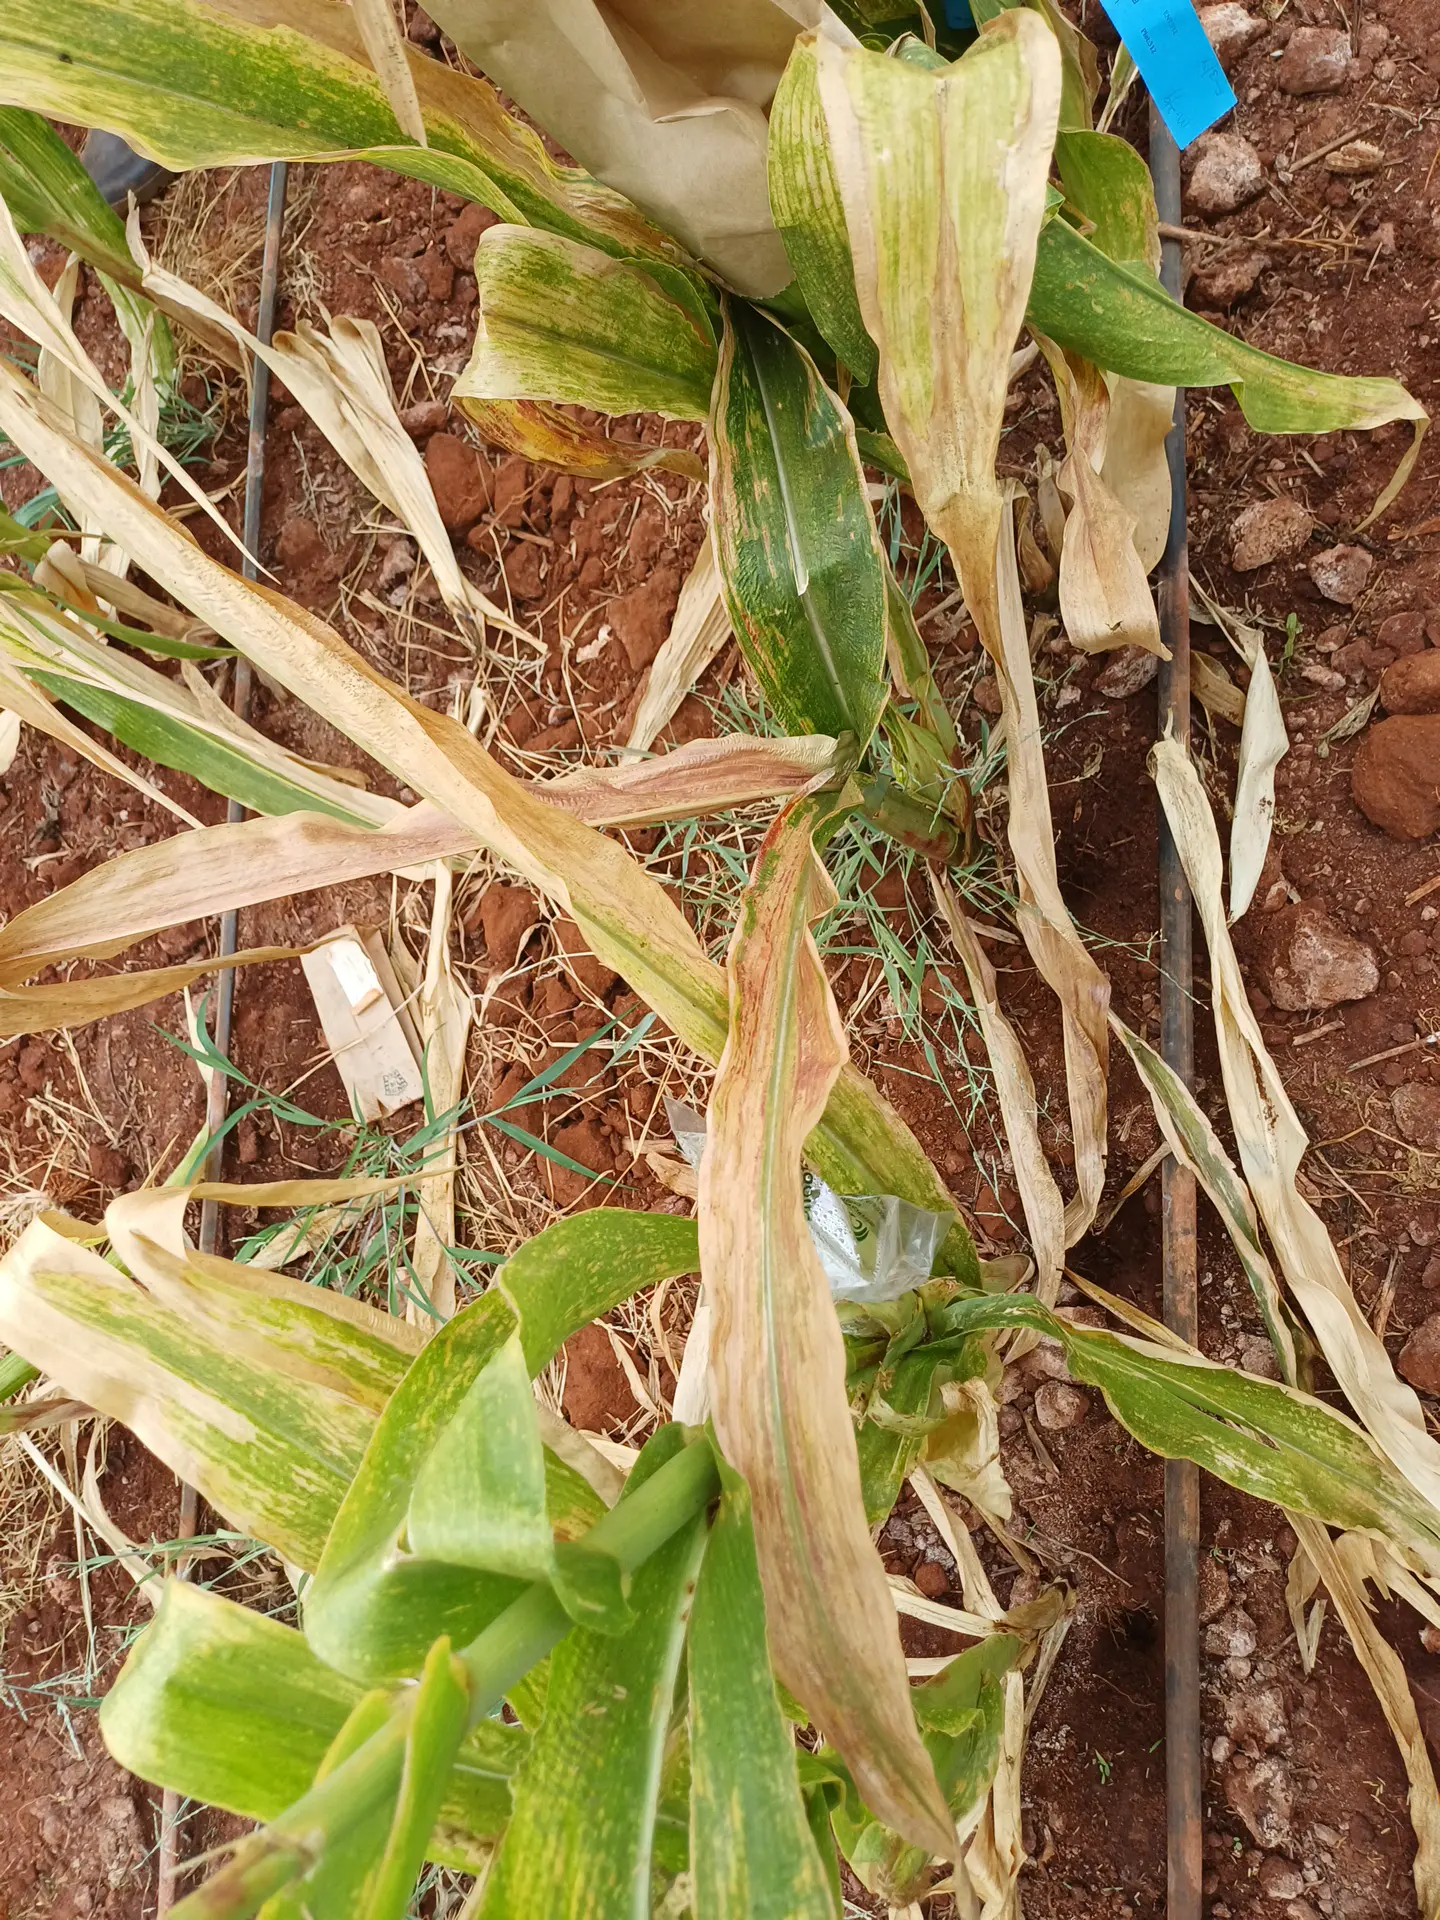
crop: maize
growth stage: flowering
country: Kenya
